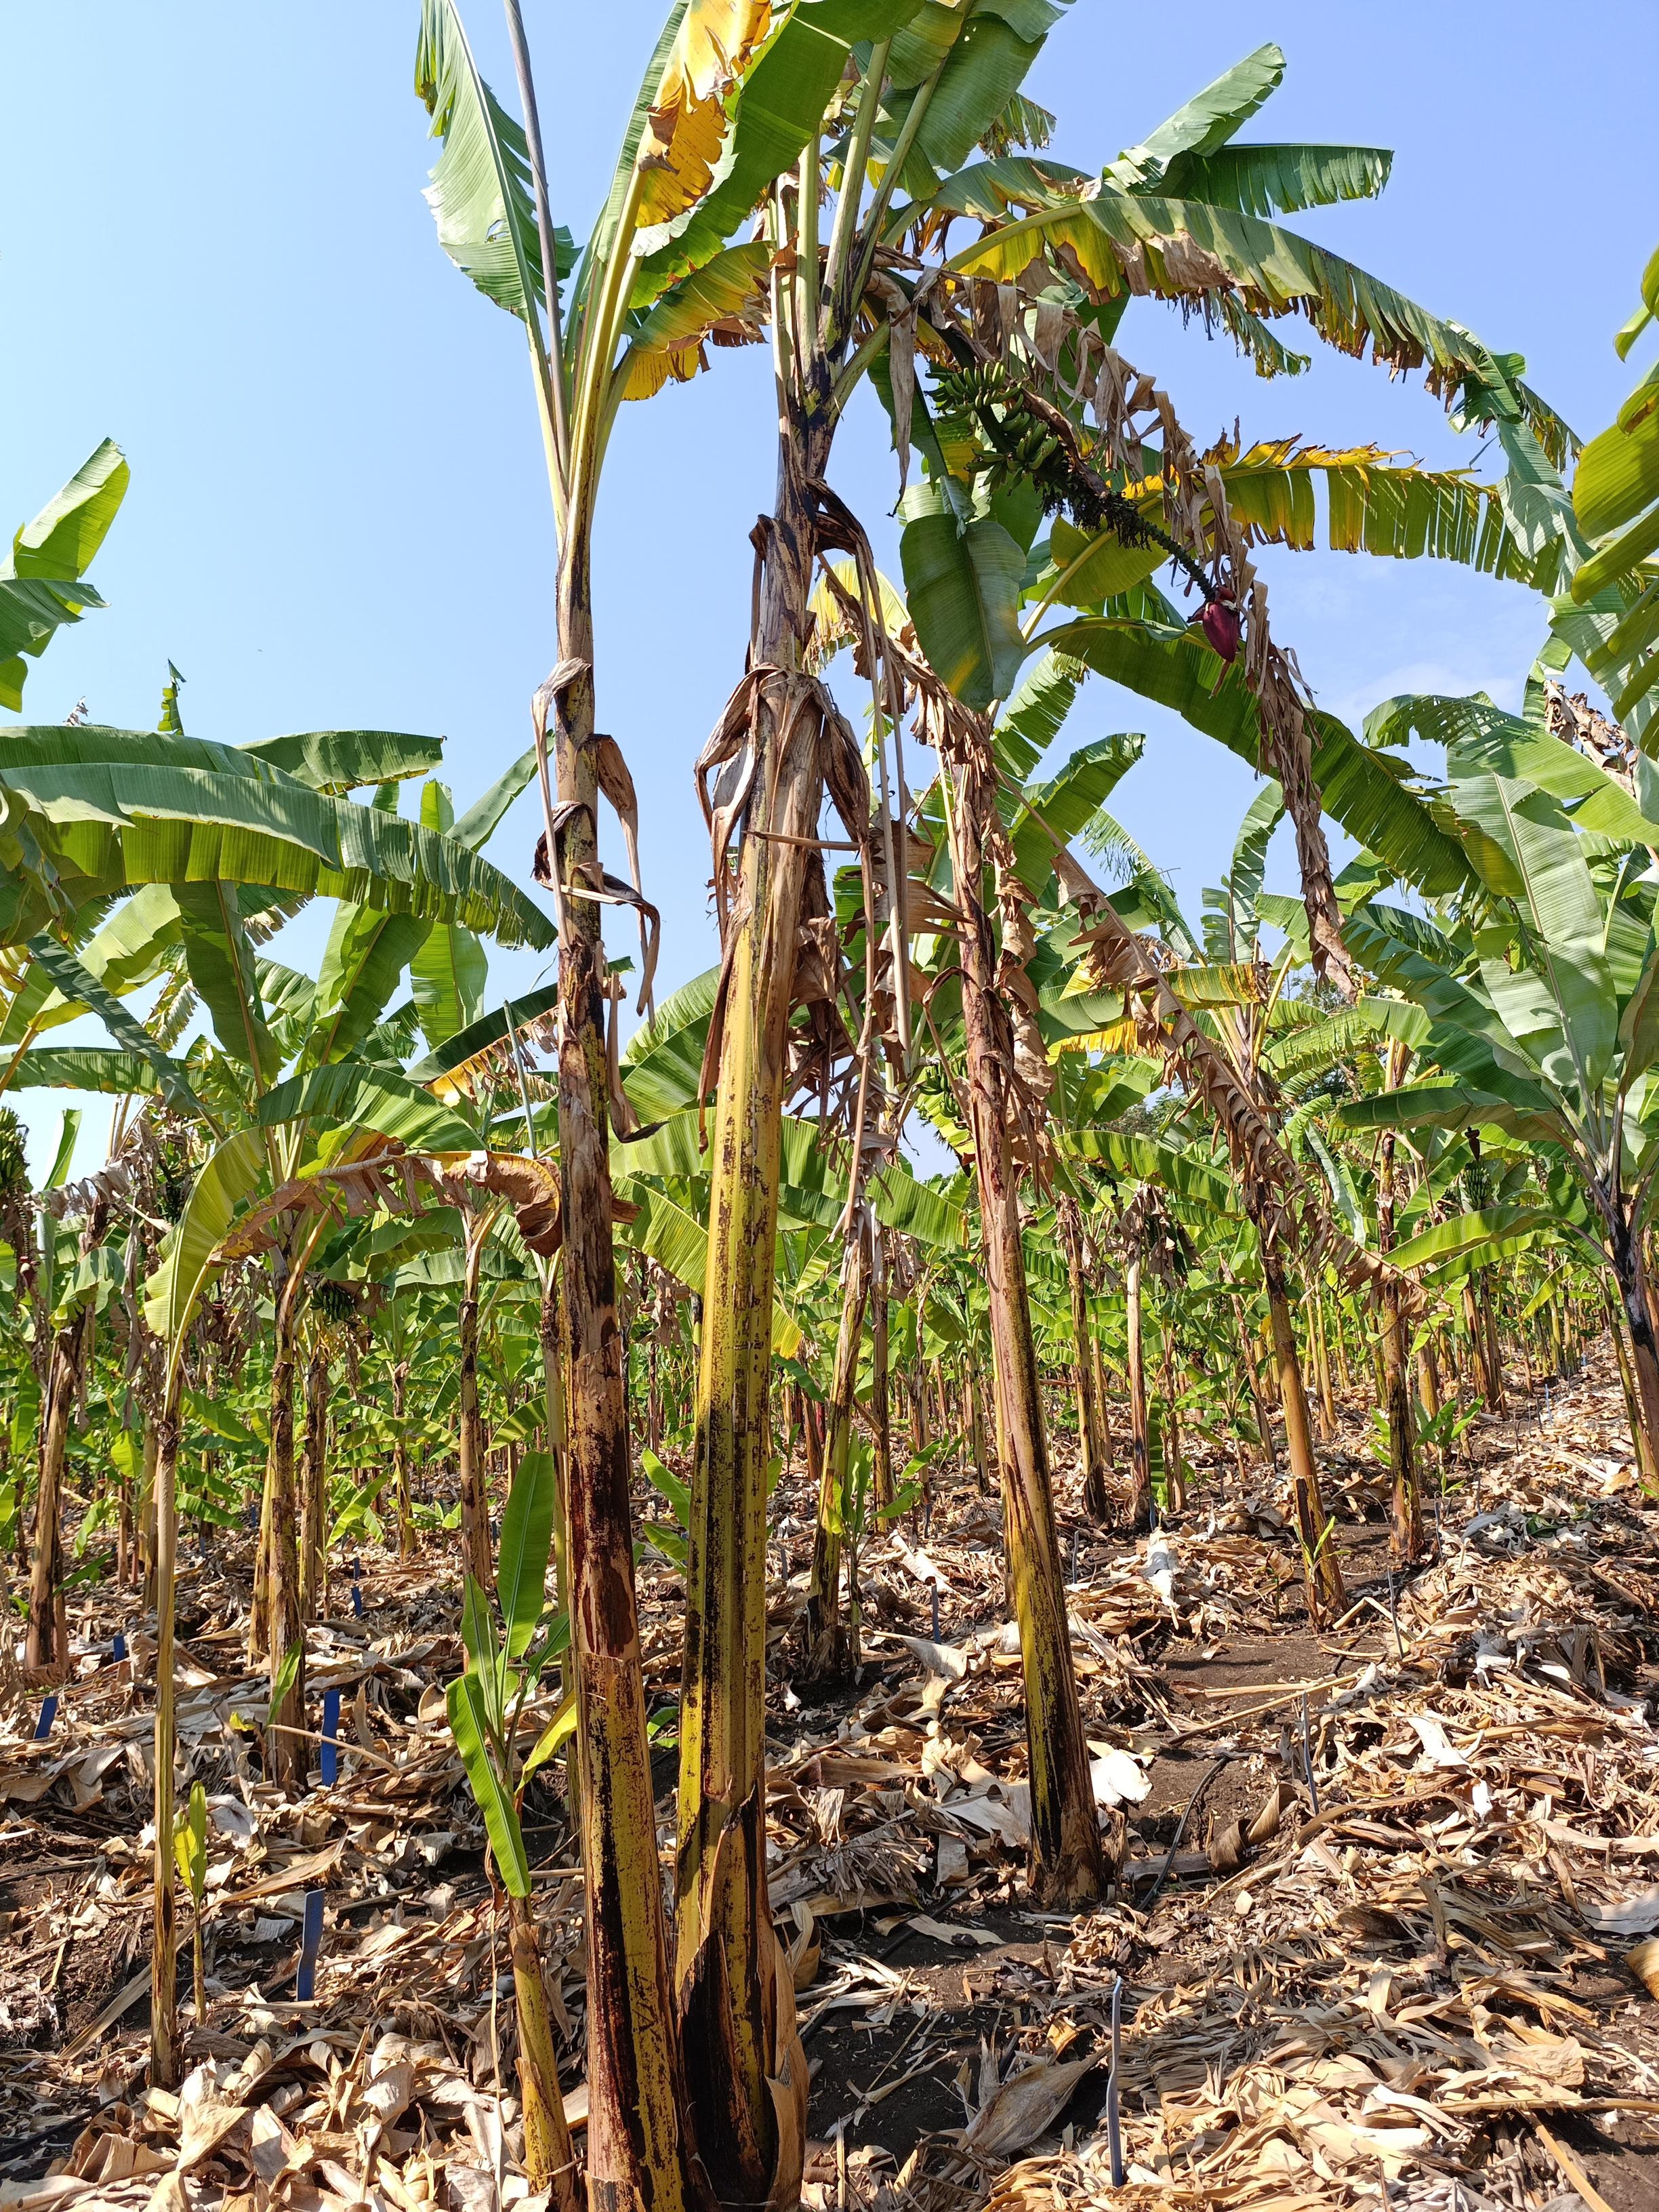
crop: banana
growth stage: development fruit
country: Tanzania
